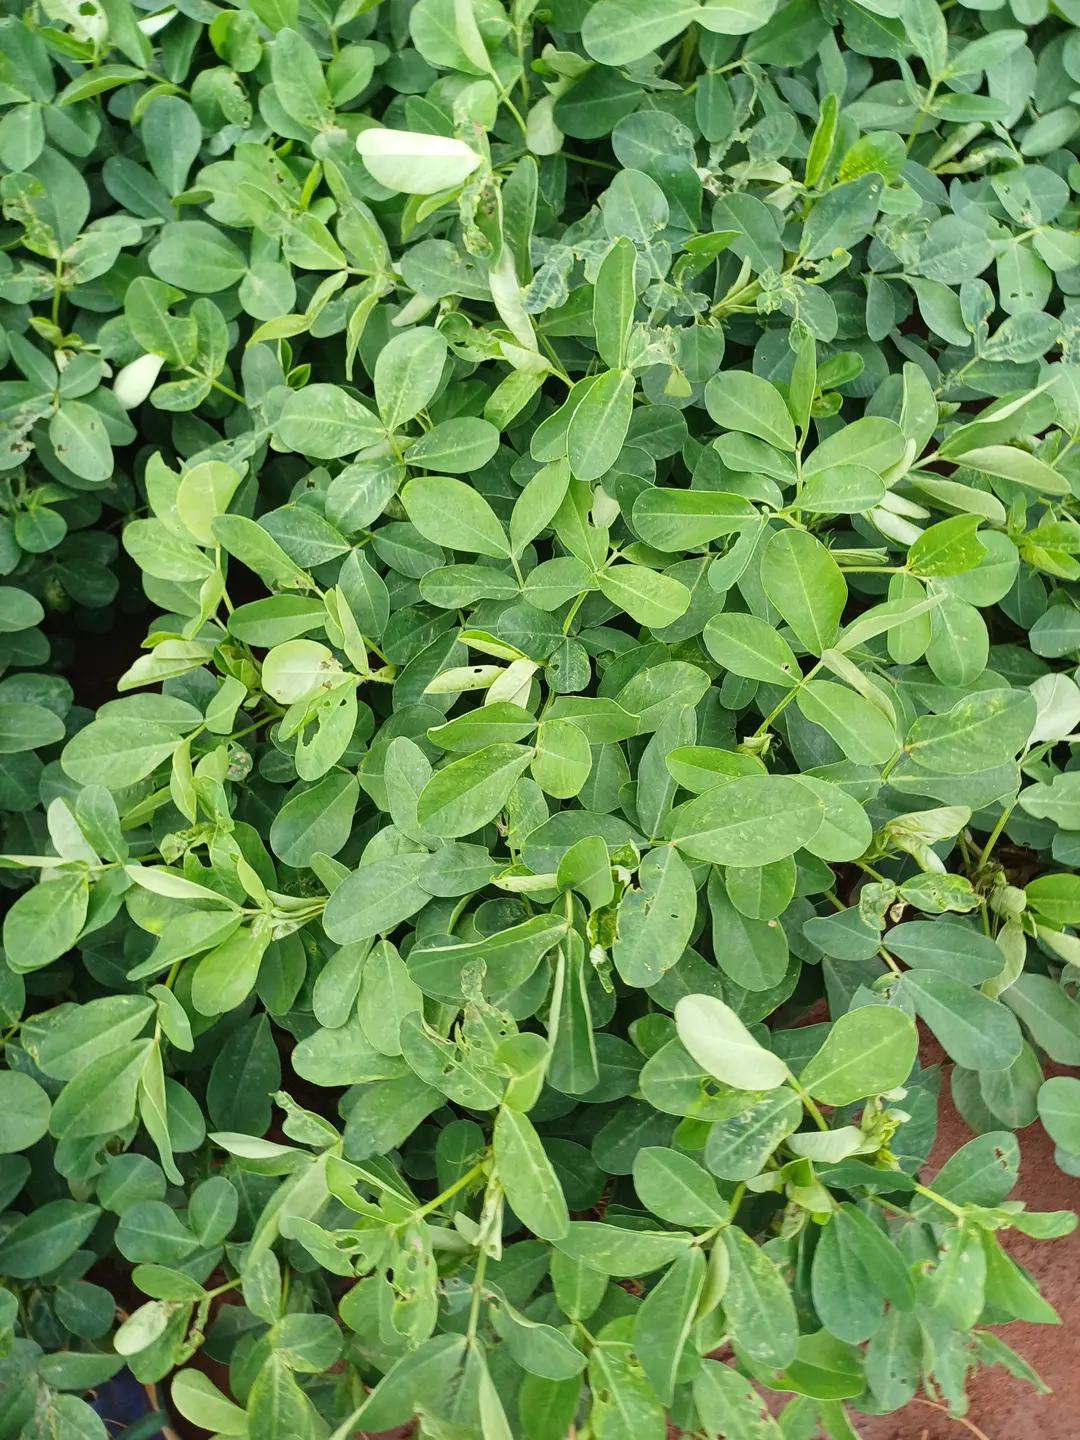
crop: groundnut
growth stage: flowering
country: Kenya
